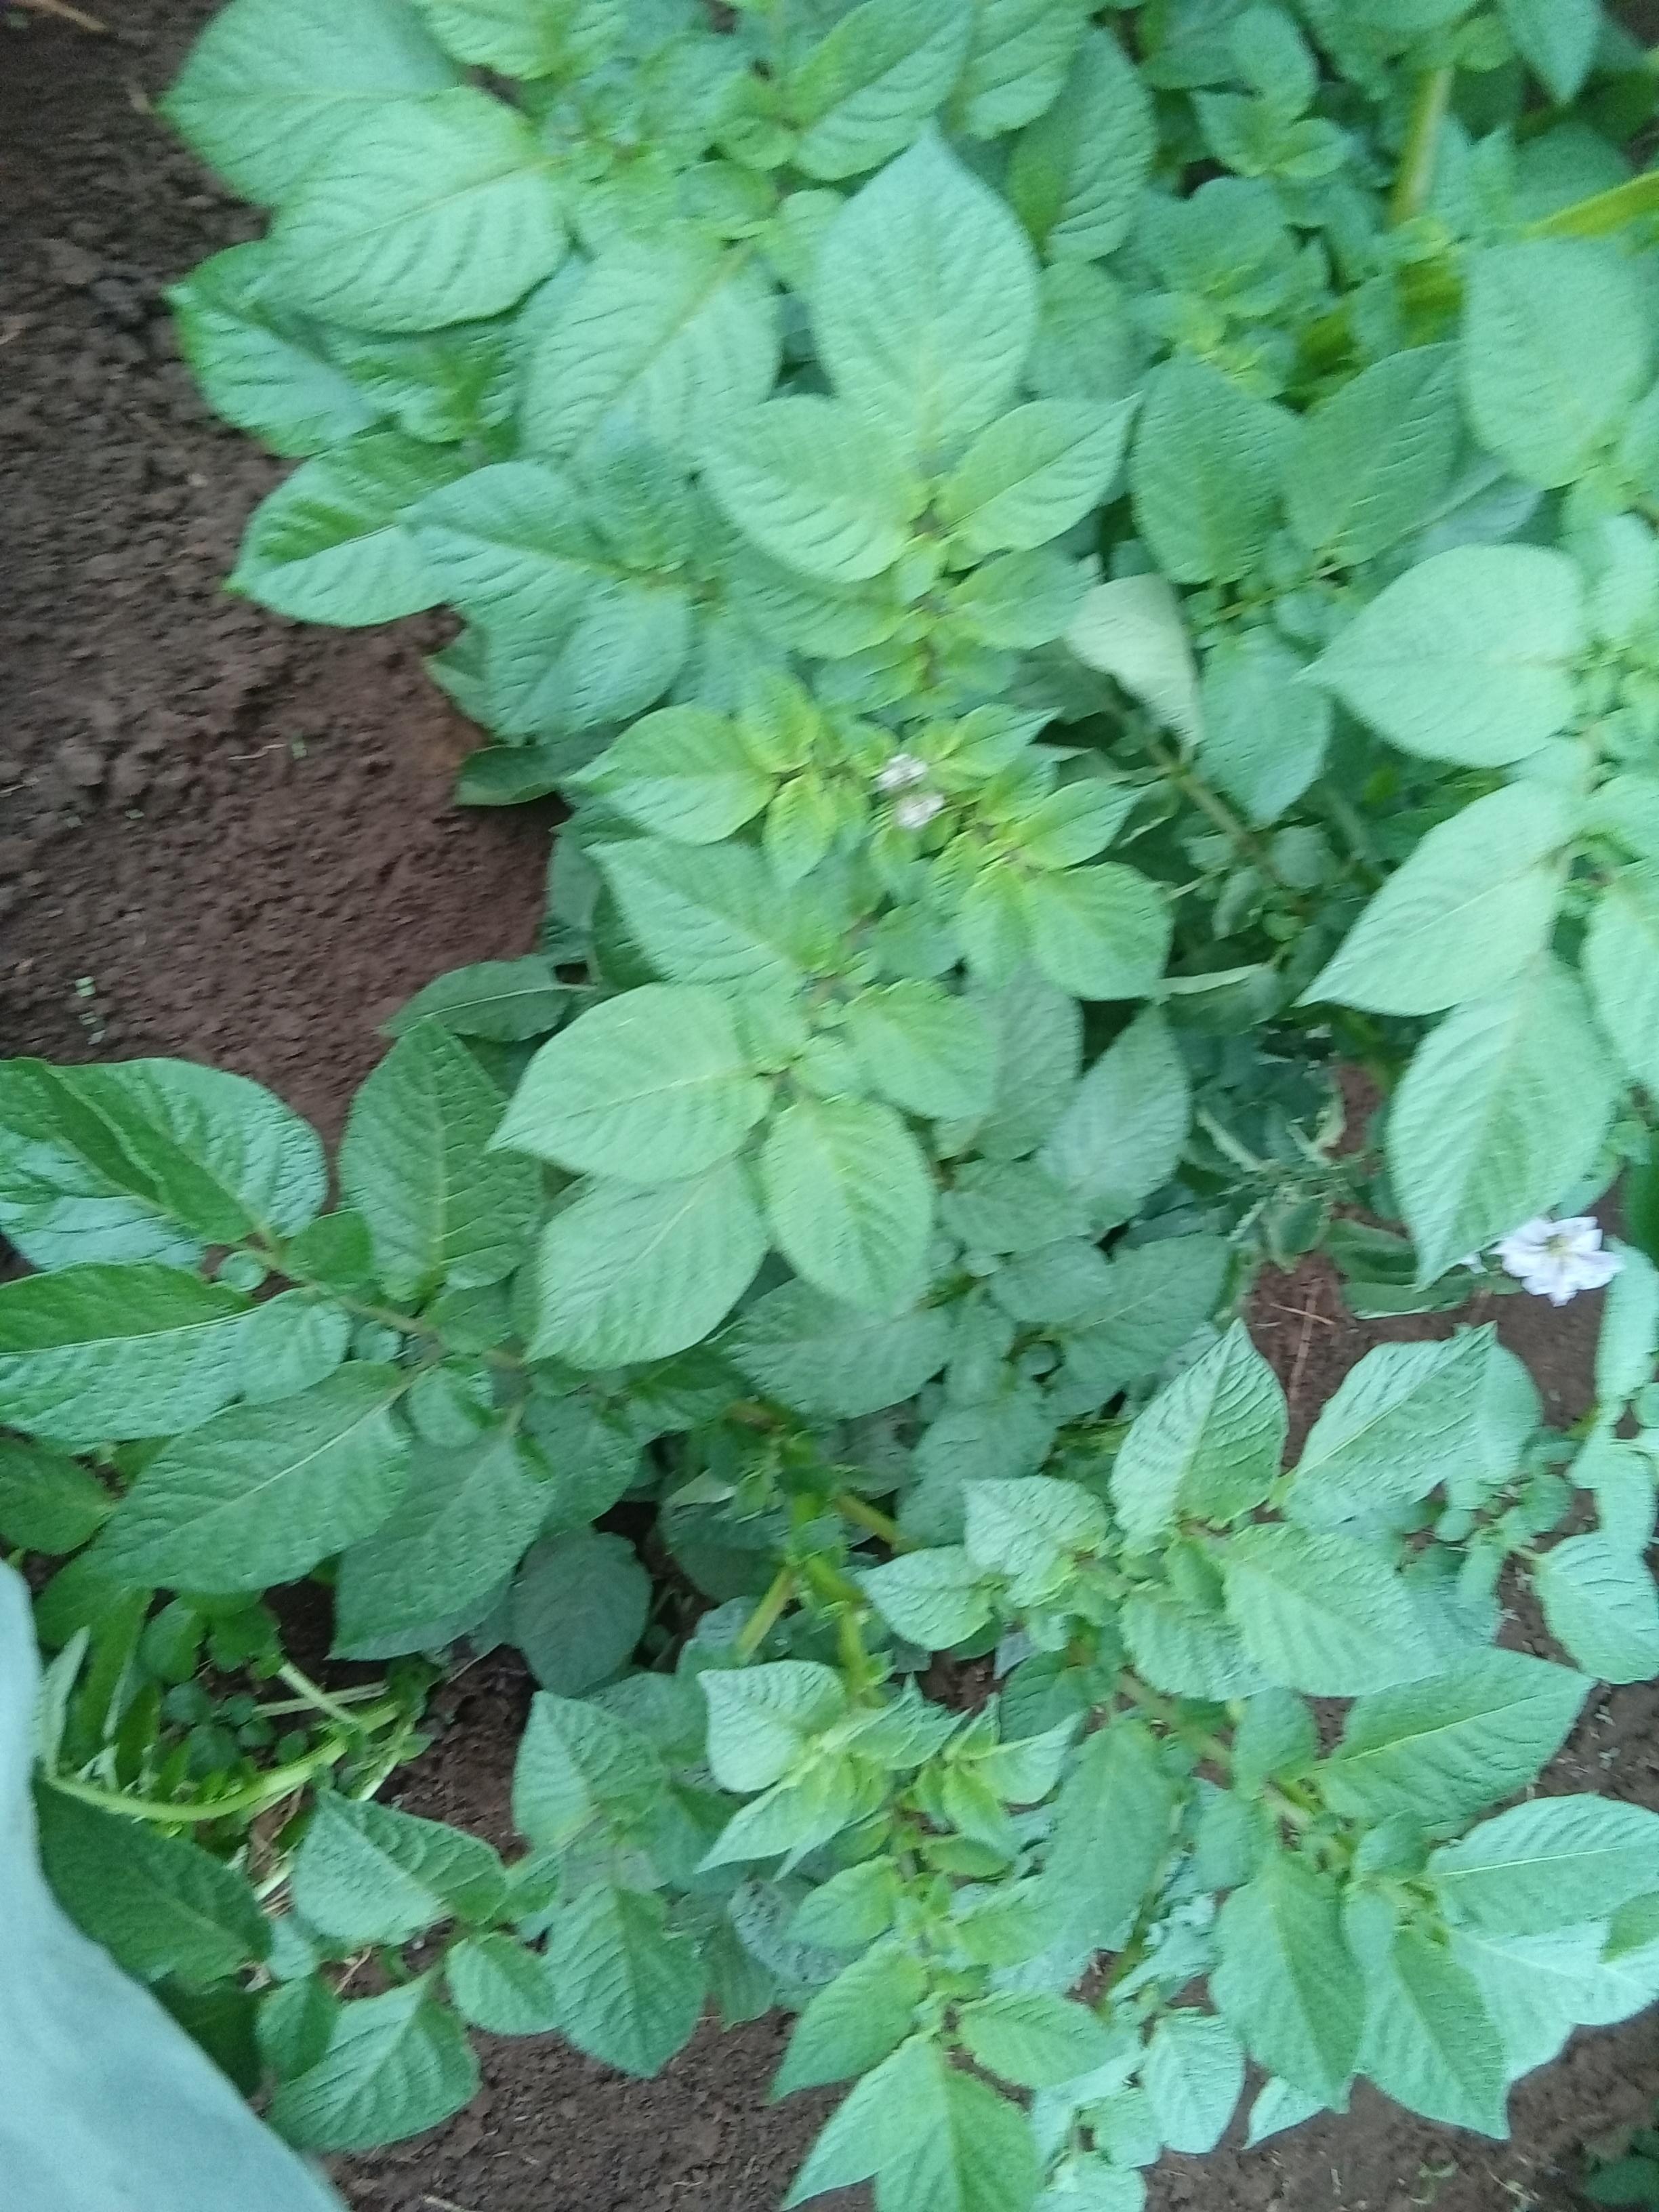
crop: potato
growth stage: flowering
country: Kenya
